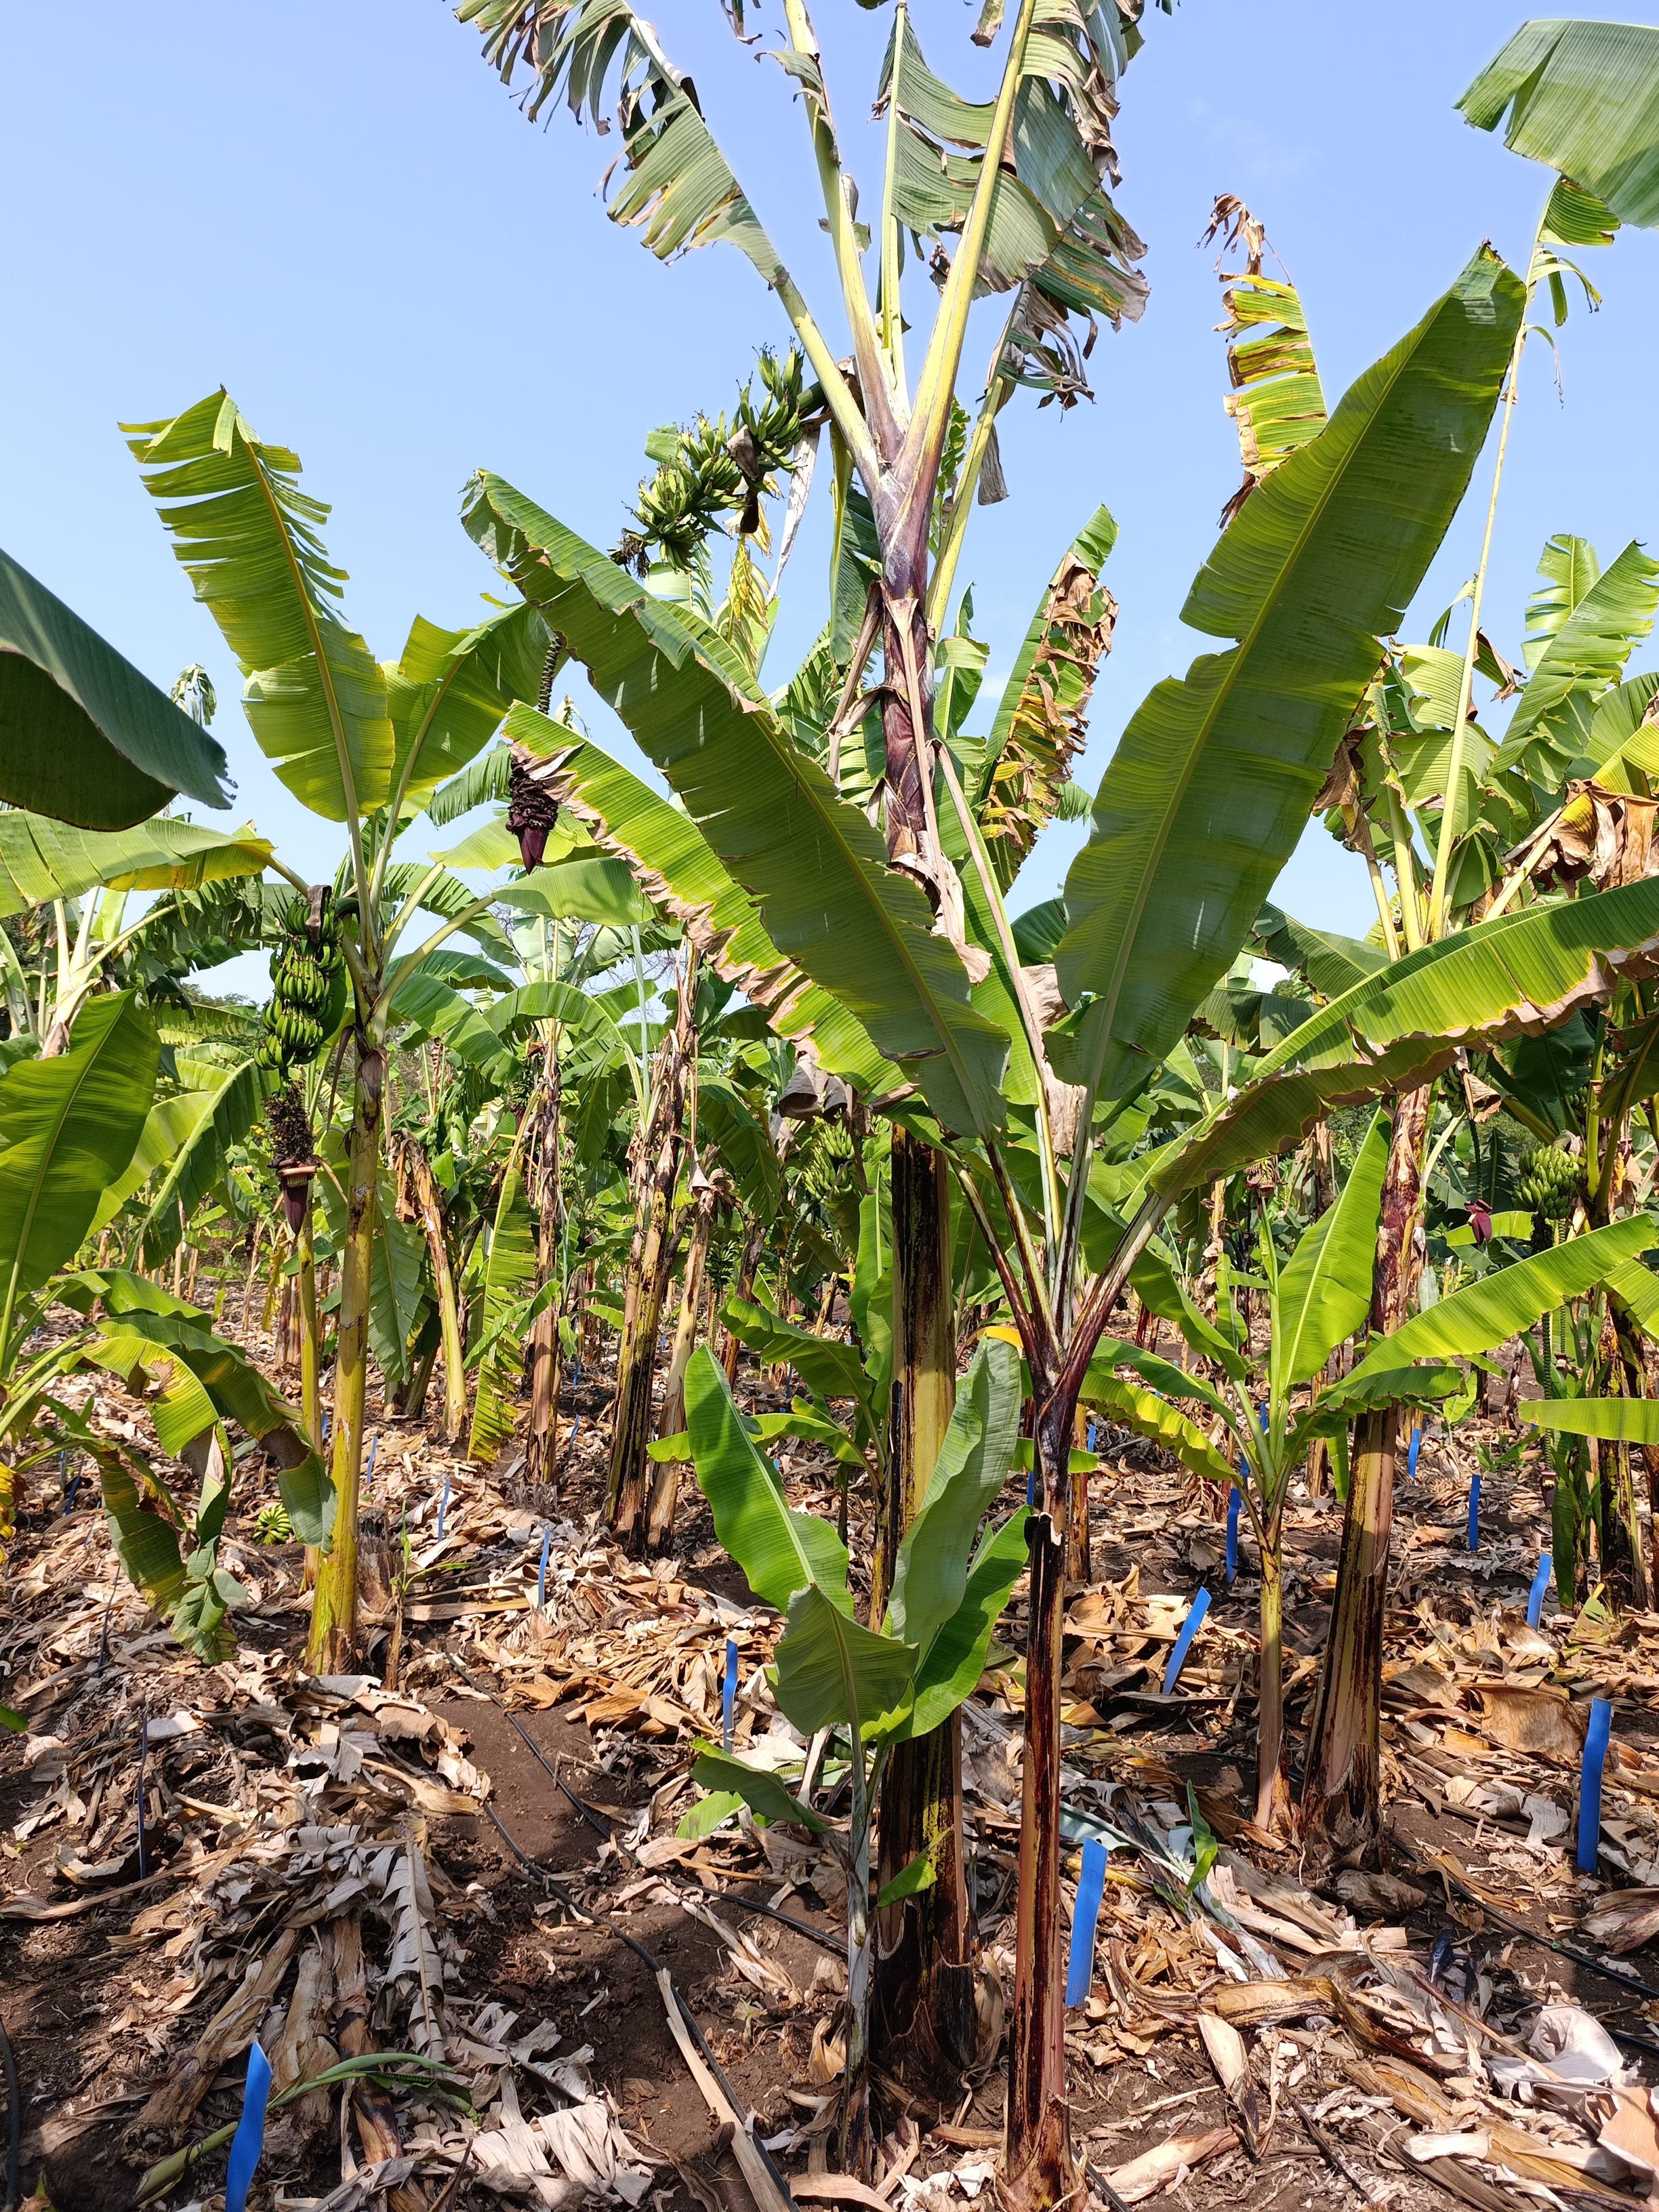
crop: banana
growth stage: development fruit
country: Tanzania
